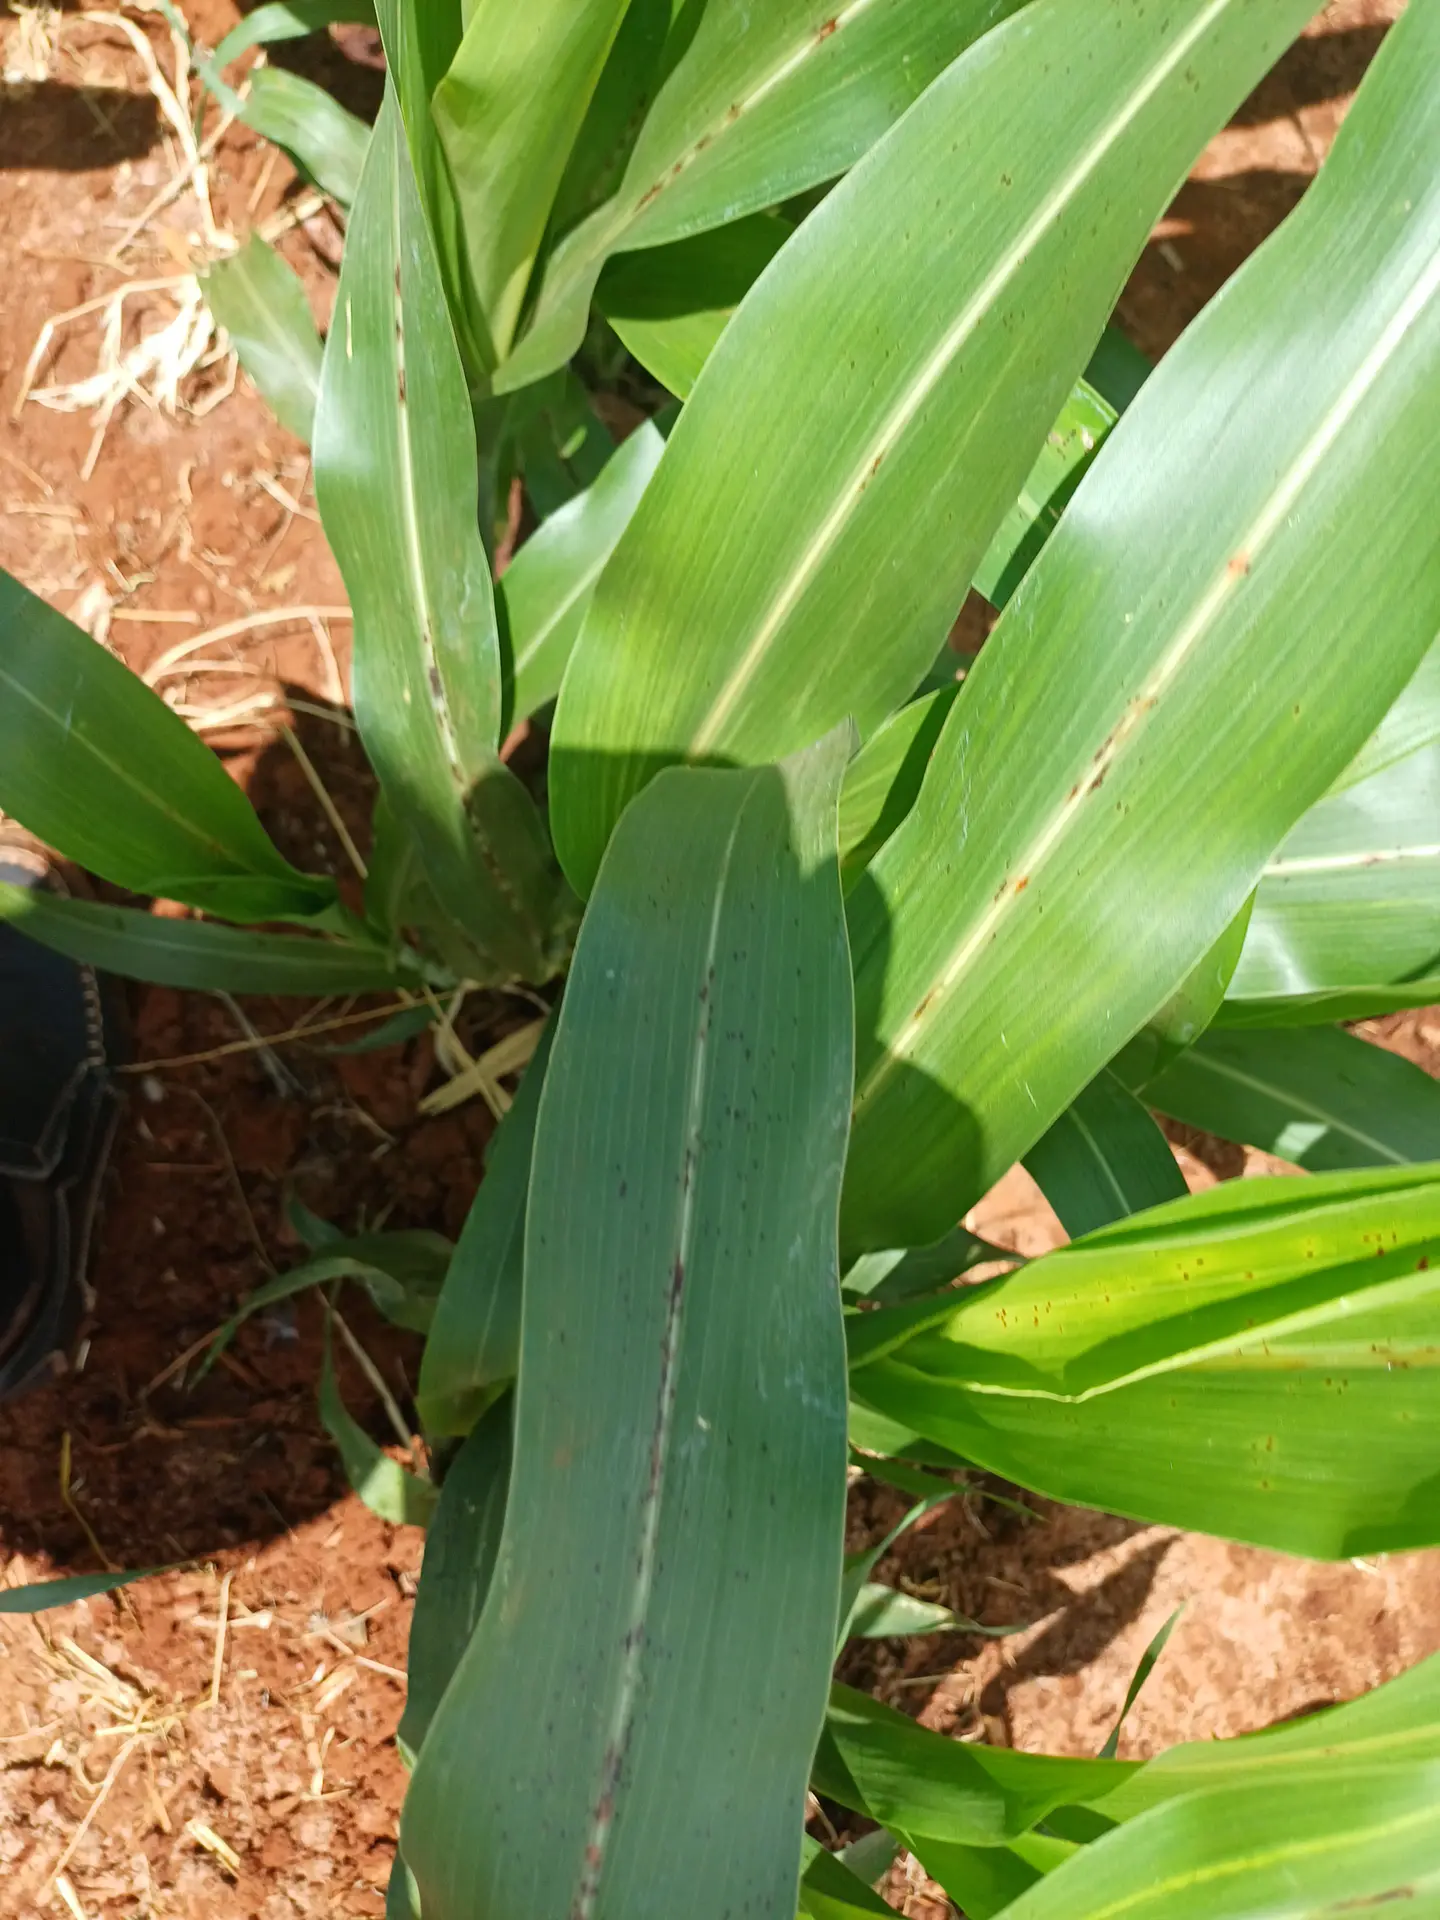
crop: sorghum
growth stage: vegetative
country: Kenya
